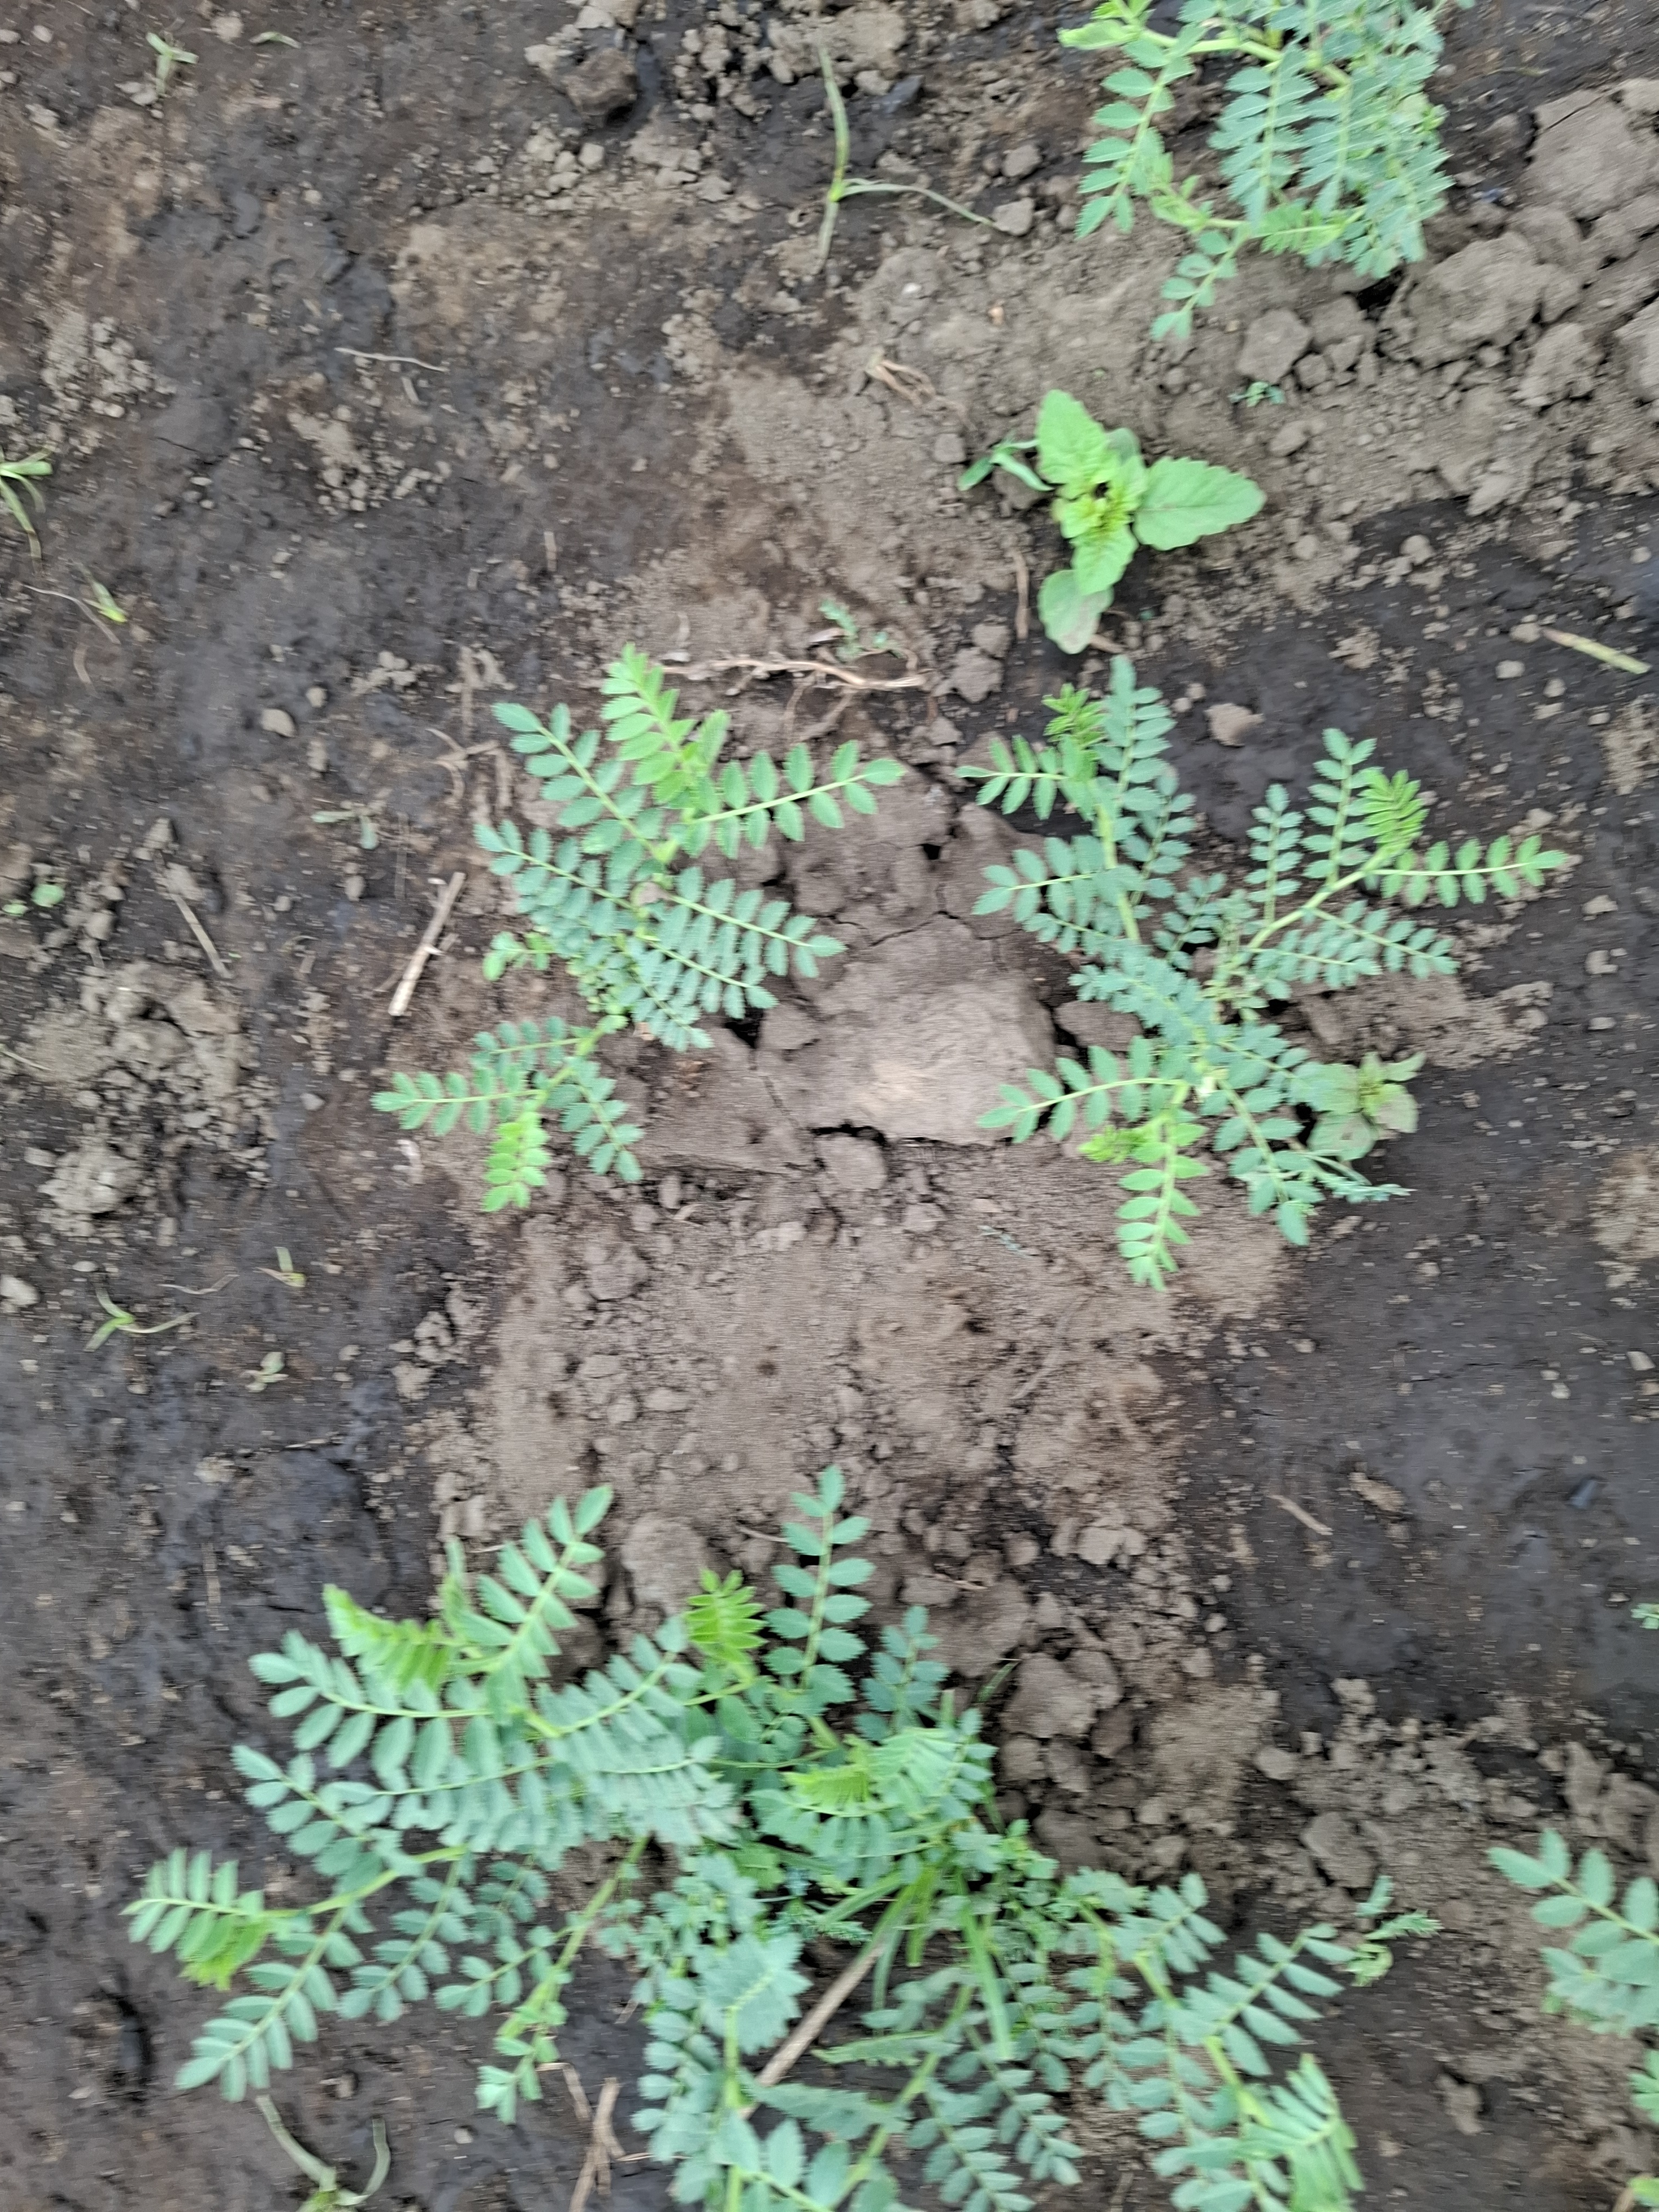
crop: chickpea
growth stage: vegetative
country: Tanzania
